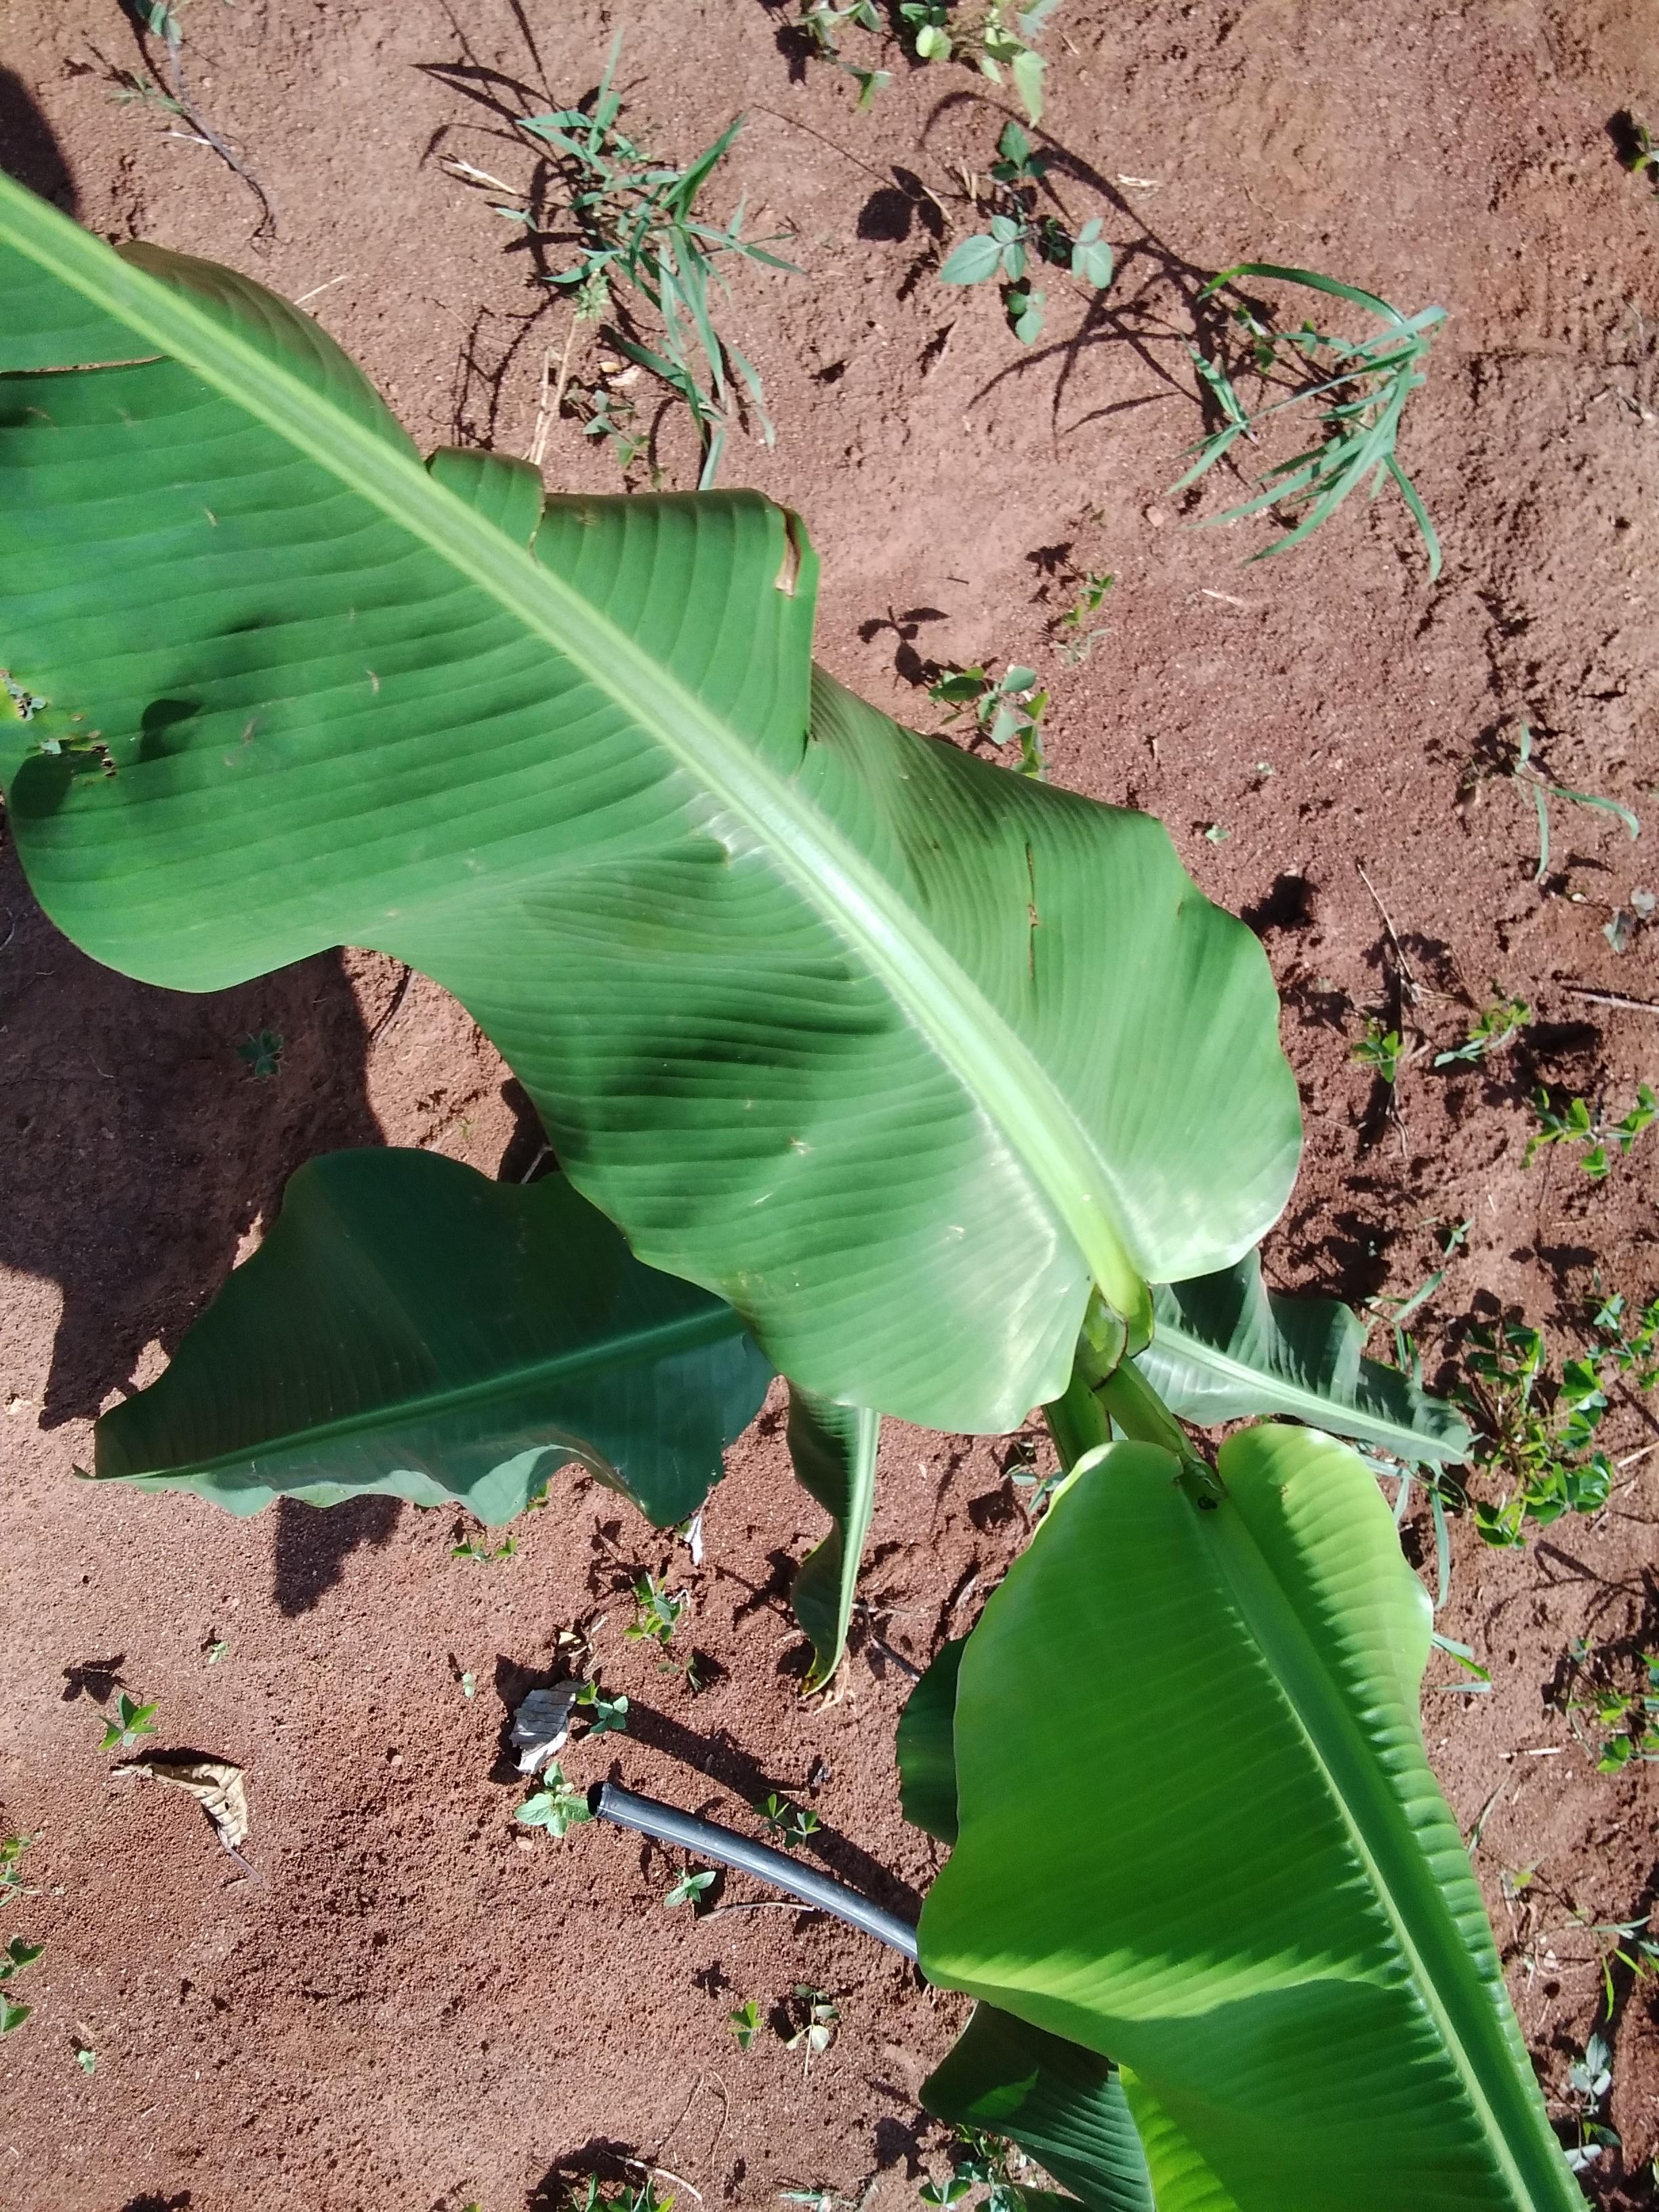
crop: banana
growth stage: vegetative
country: Uganda
